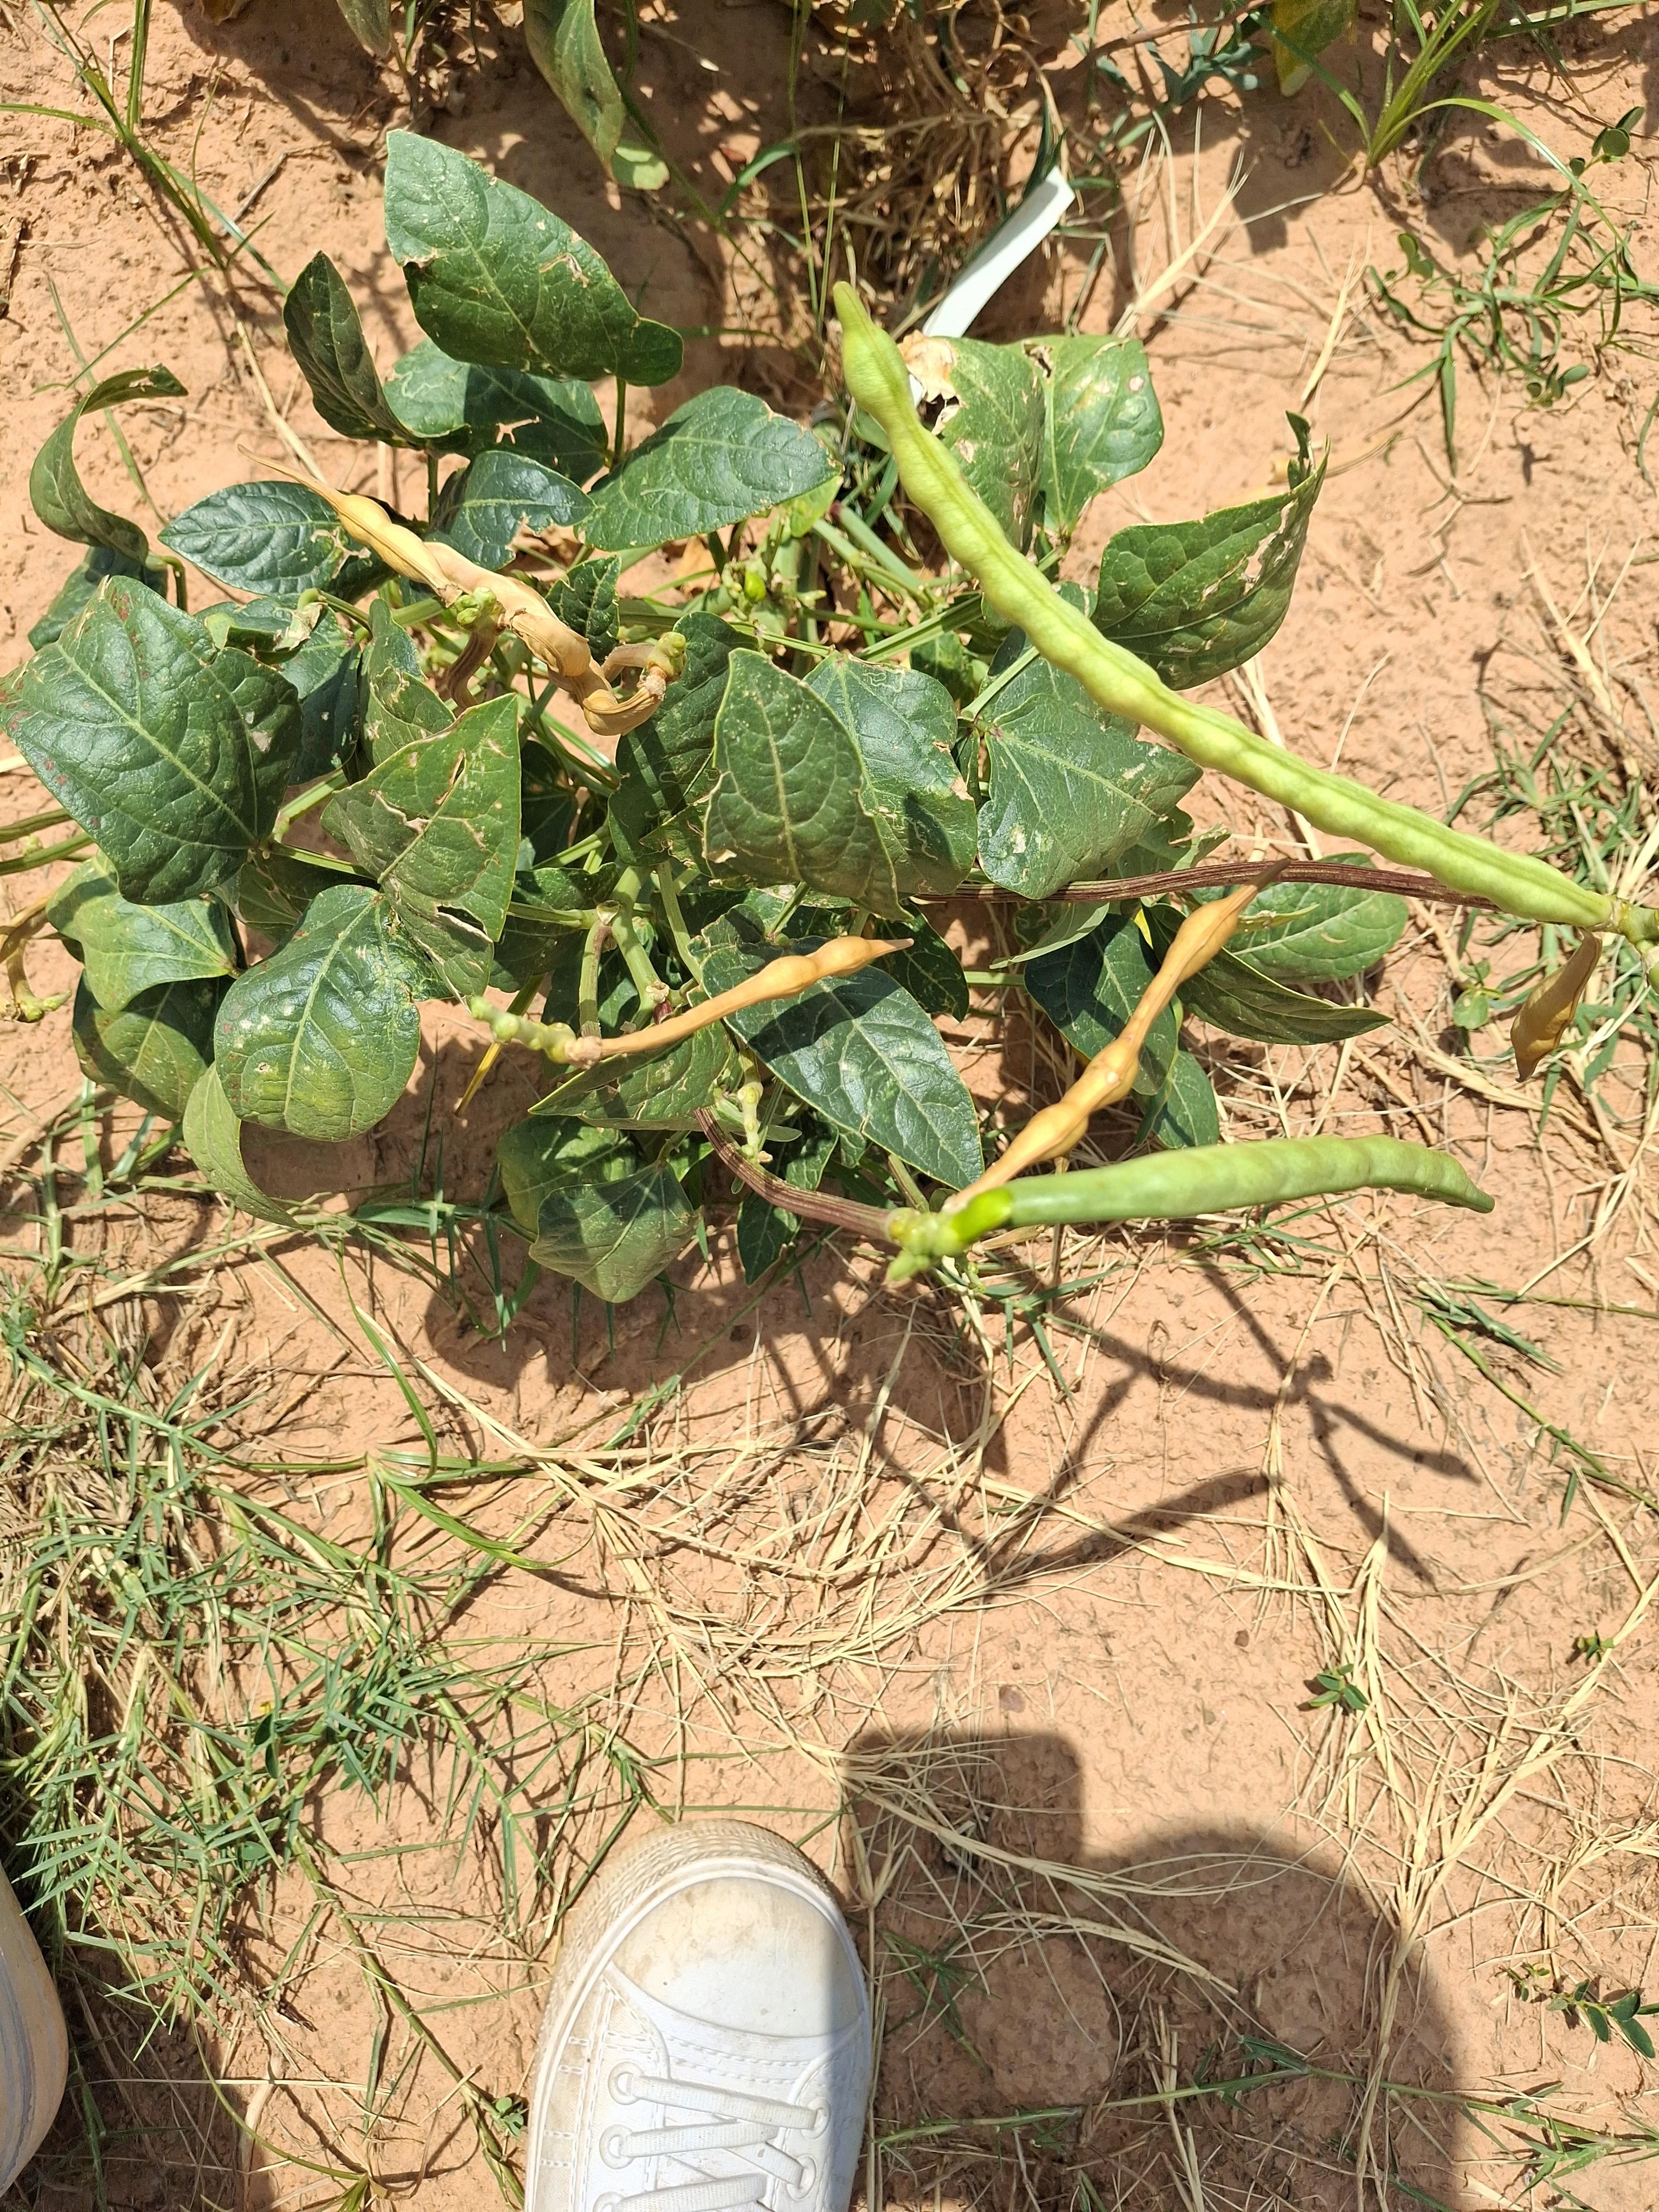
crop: cowpea
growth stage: harvest maturity
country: Nigeria
